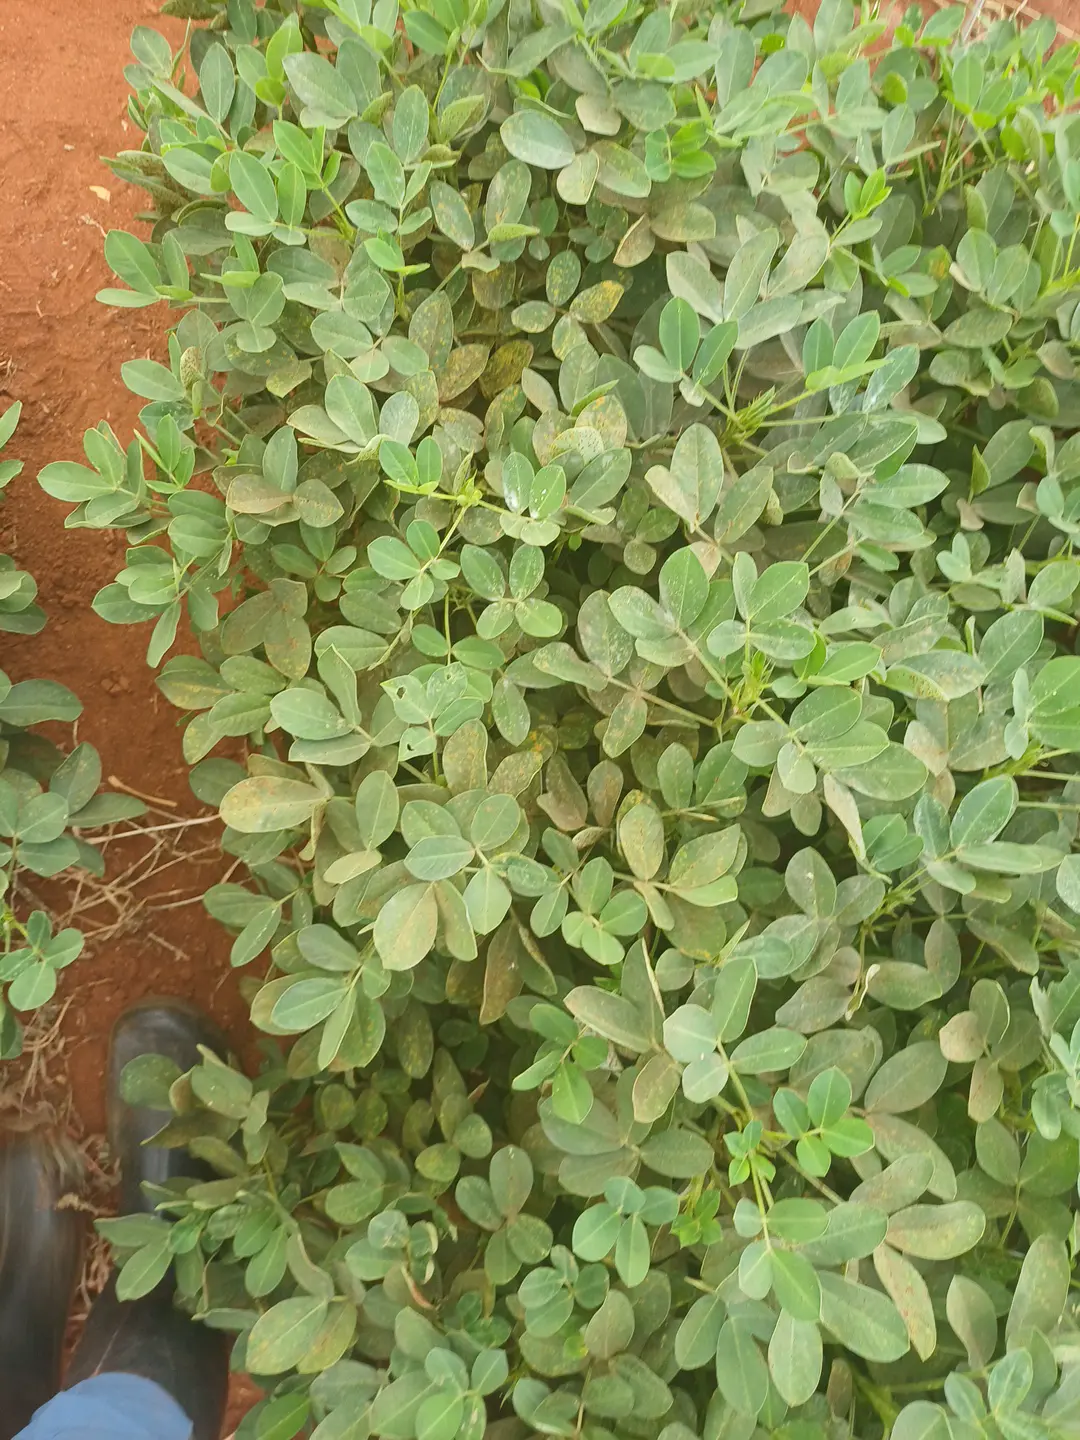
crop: groundnut
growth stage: pegging
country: Kenya
